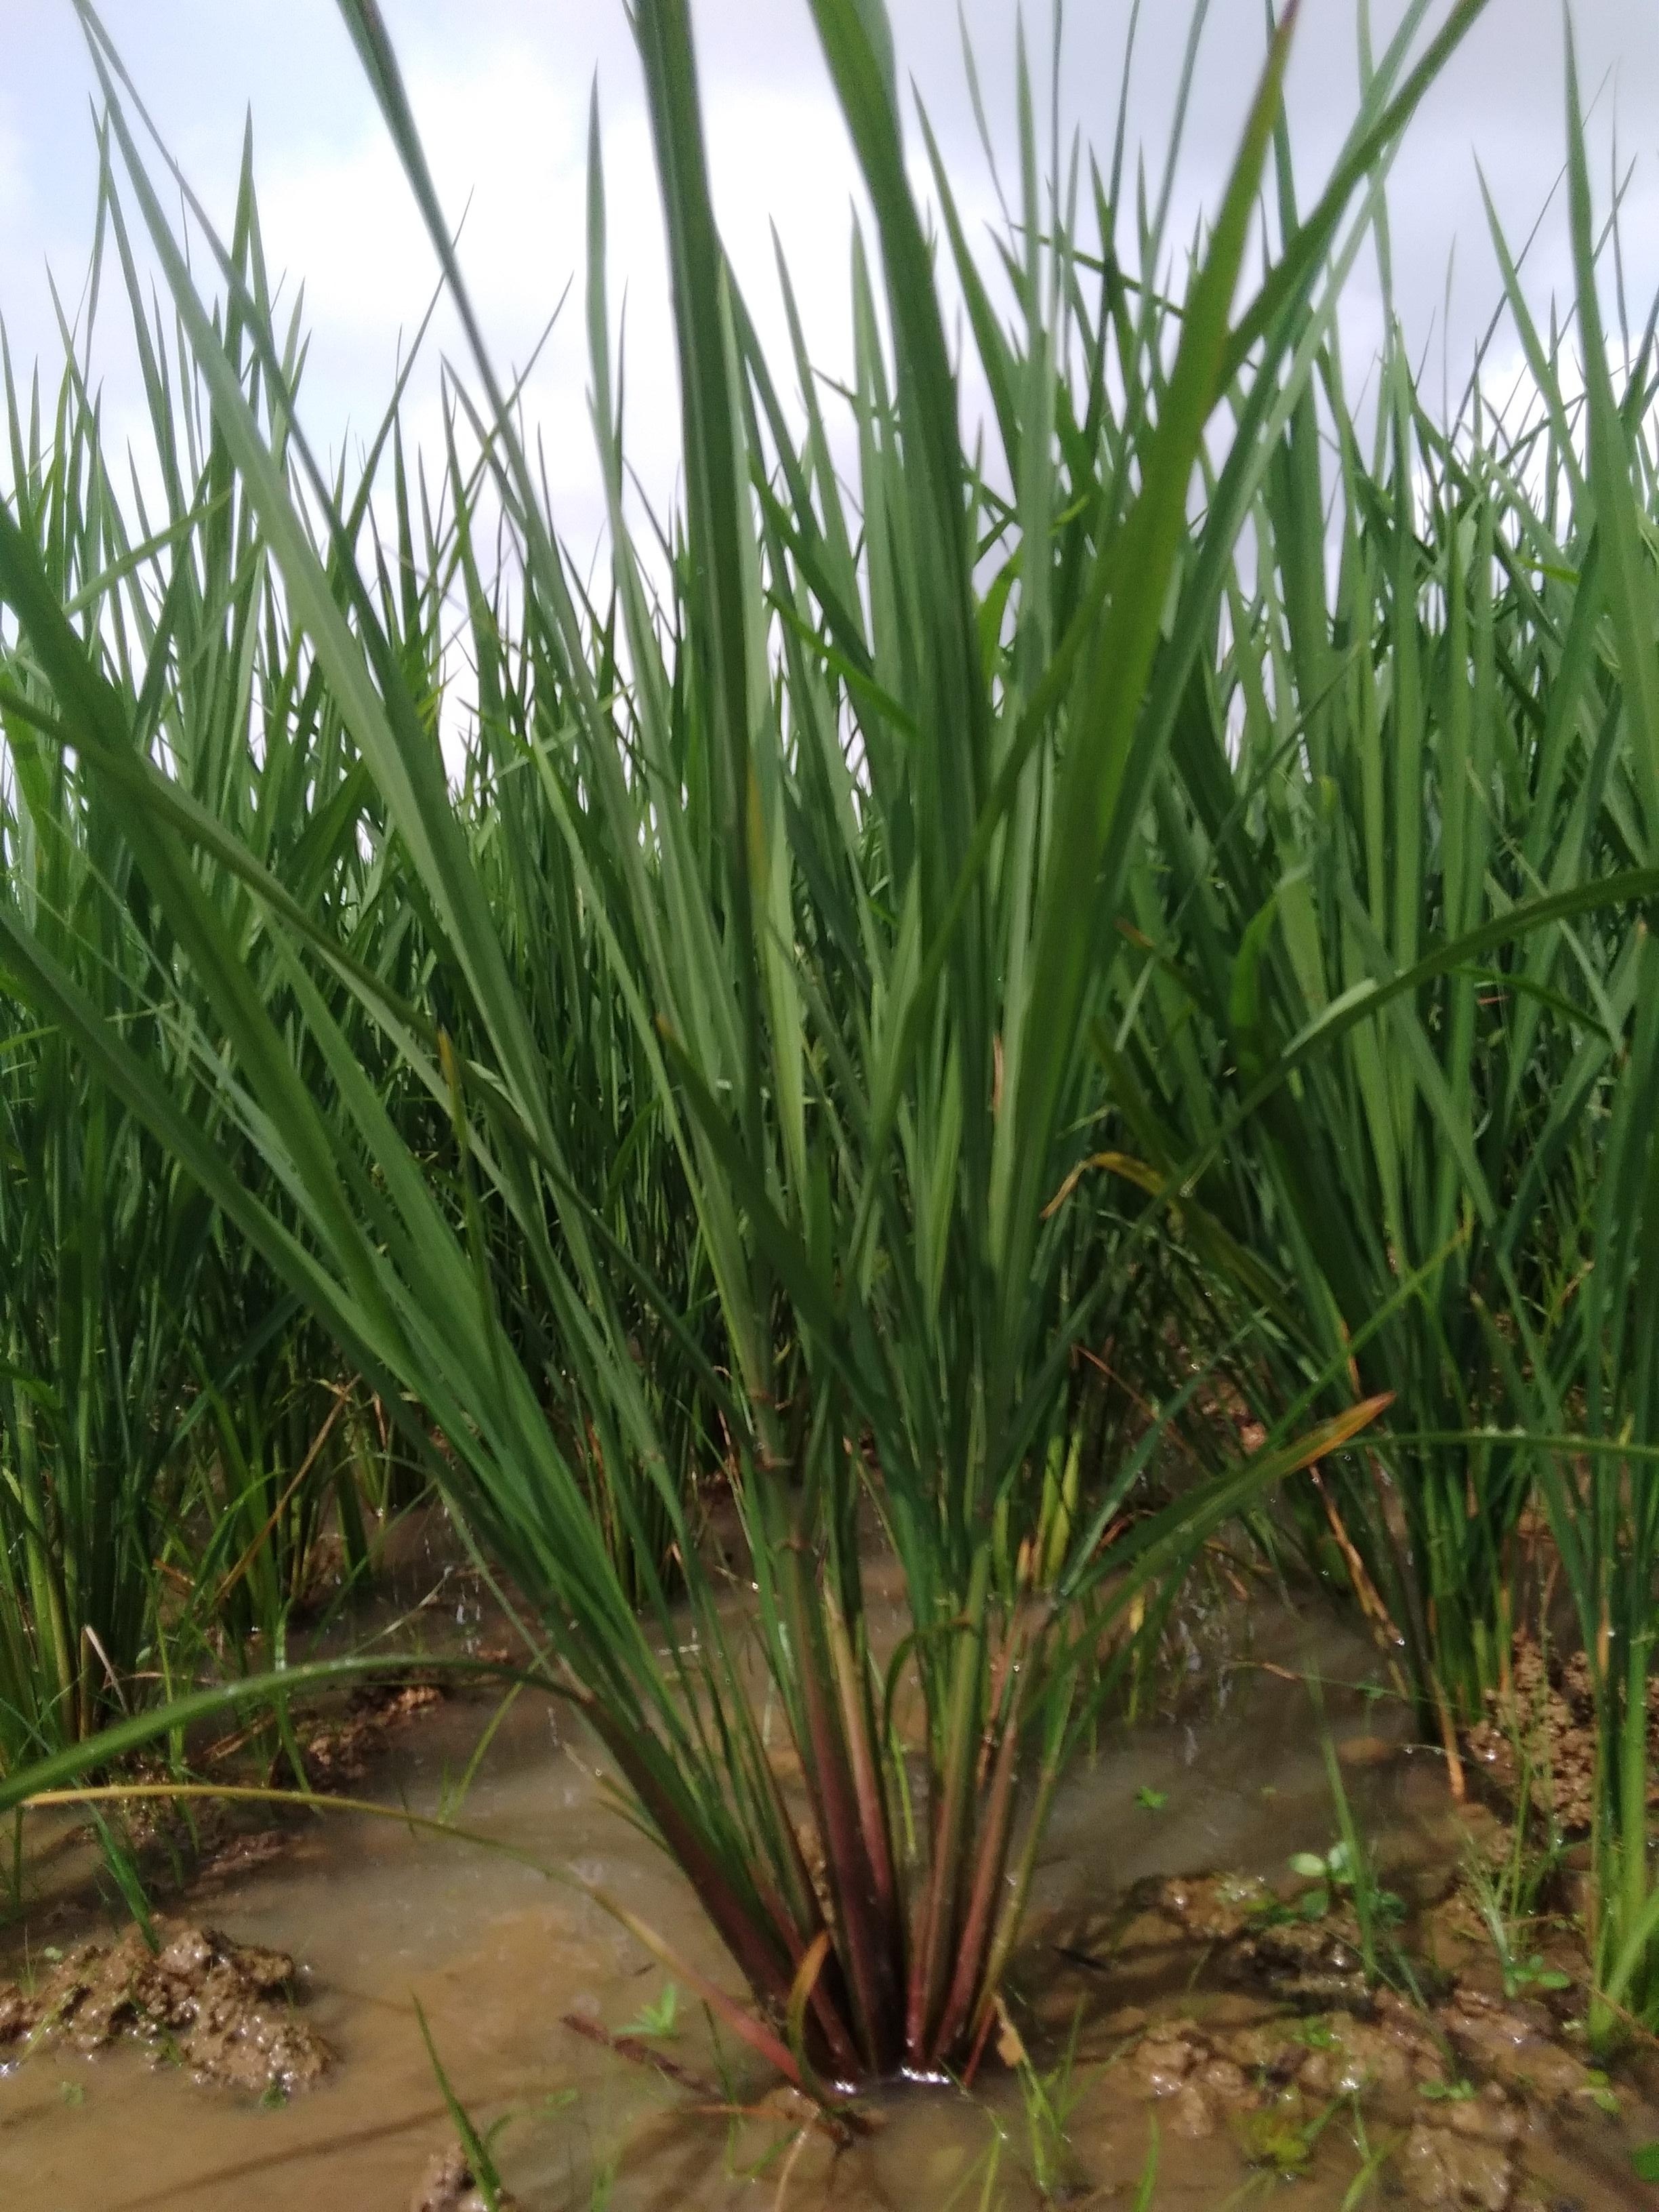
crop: rice
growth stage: vegetative
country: Nigeria
